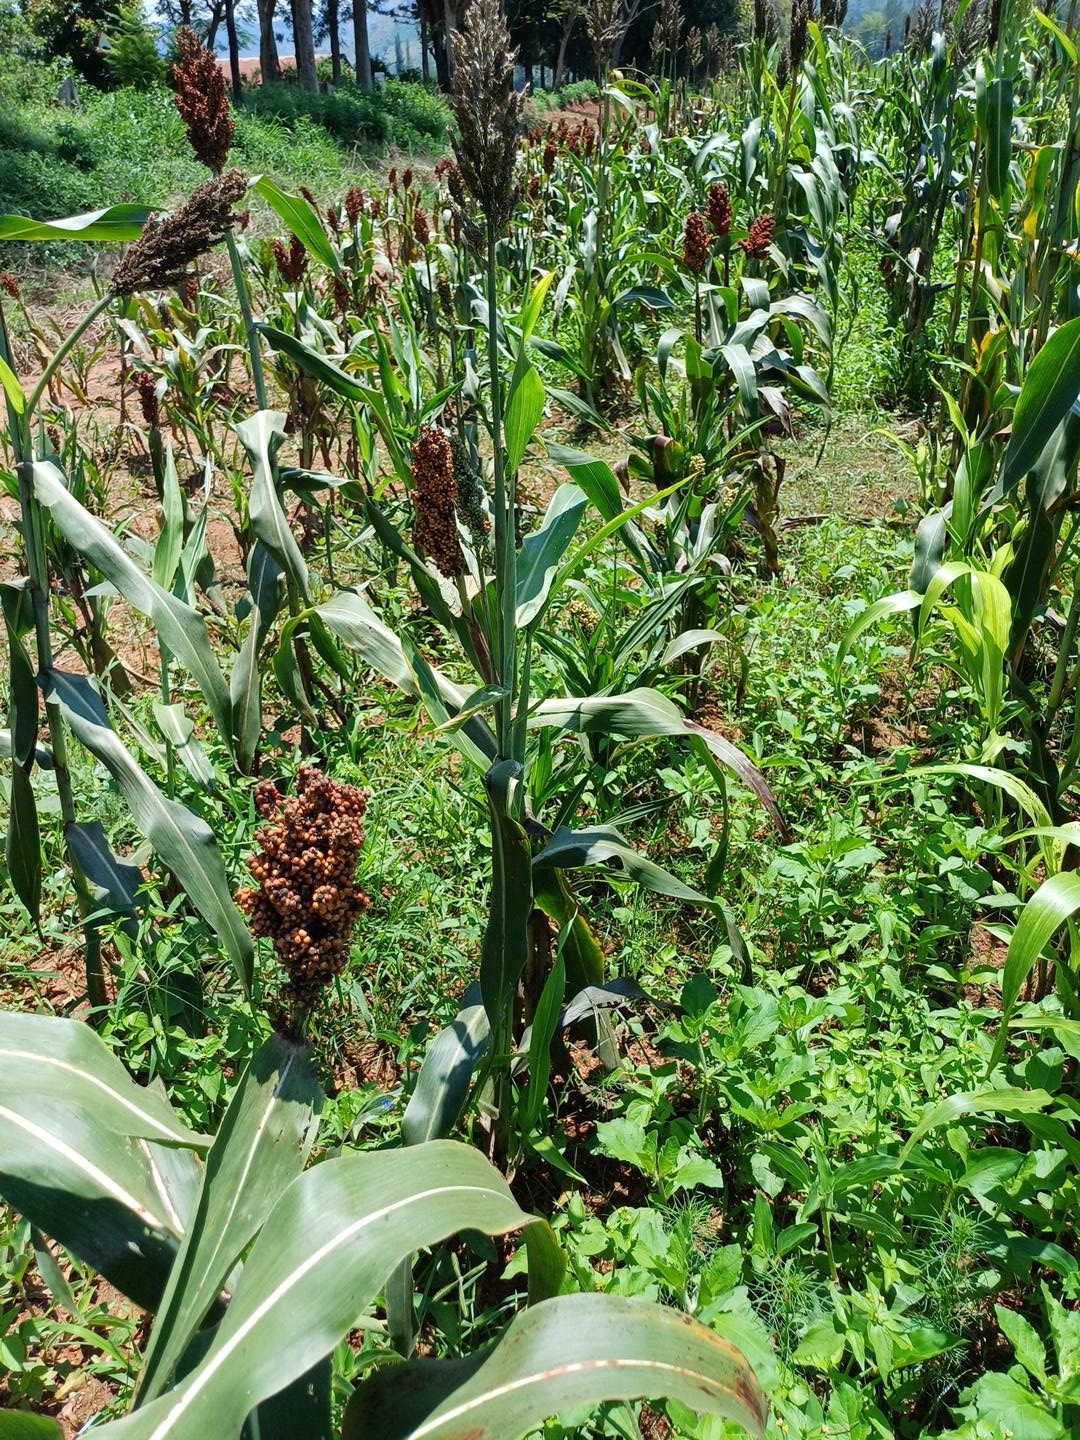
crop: sorghum
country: Kenya
